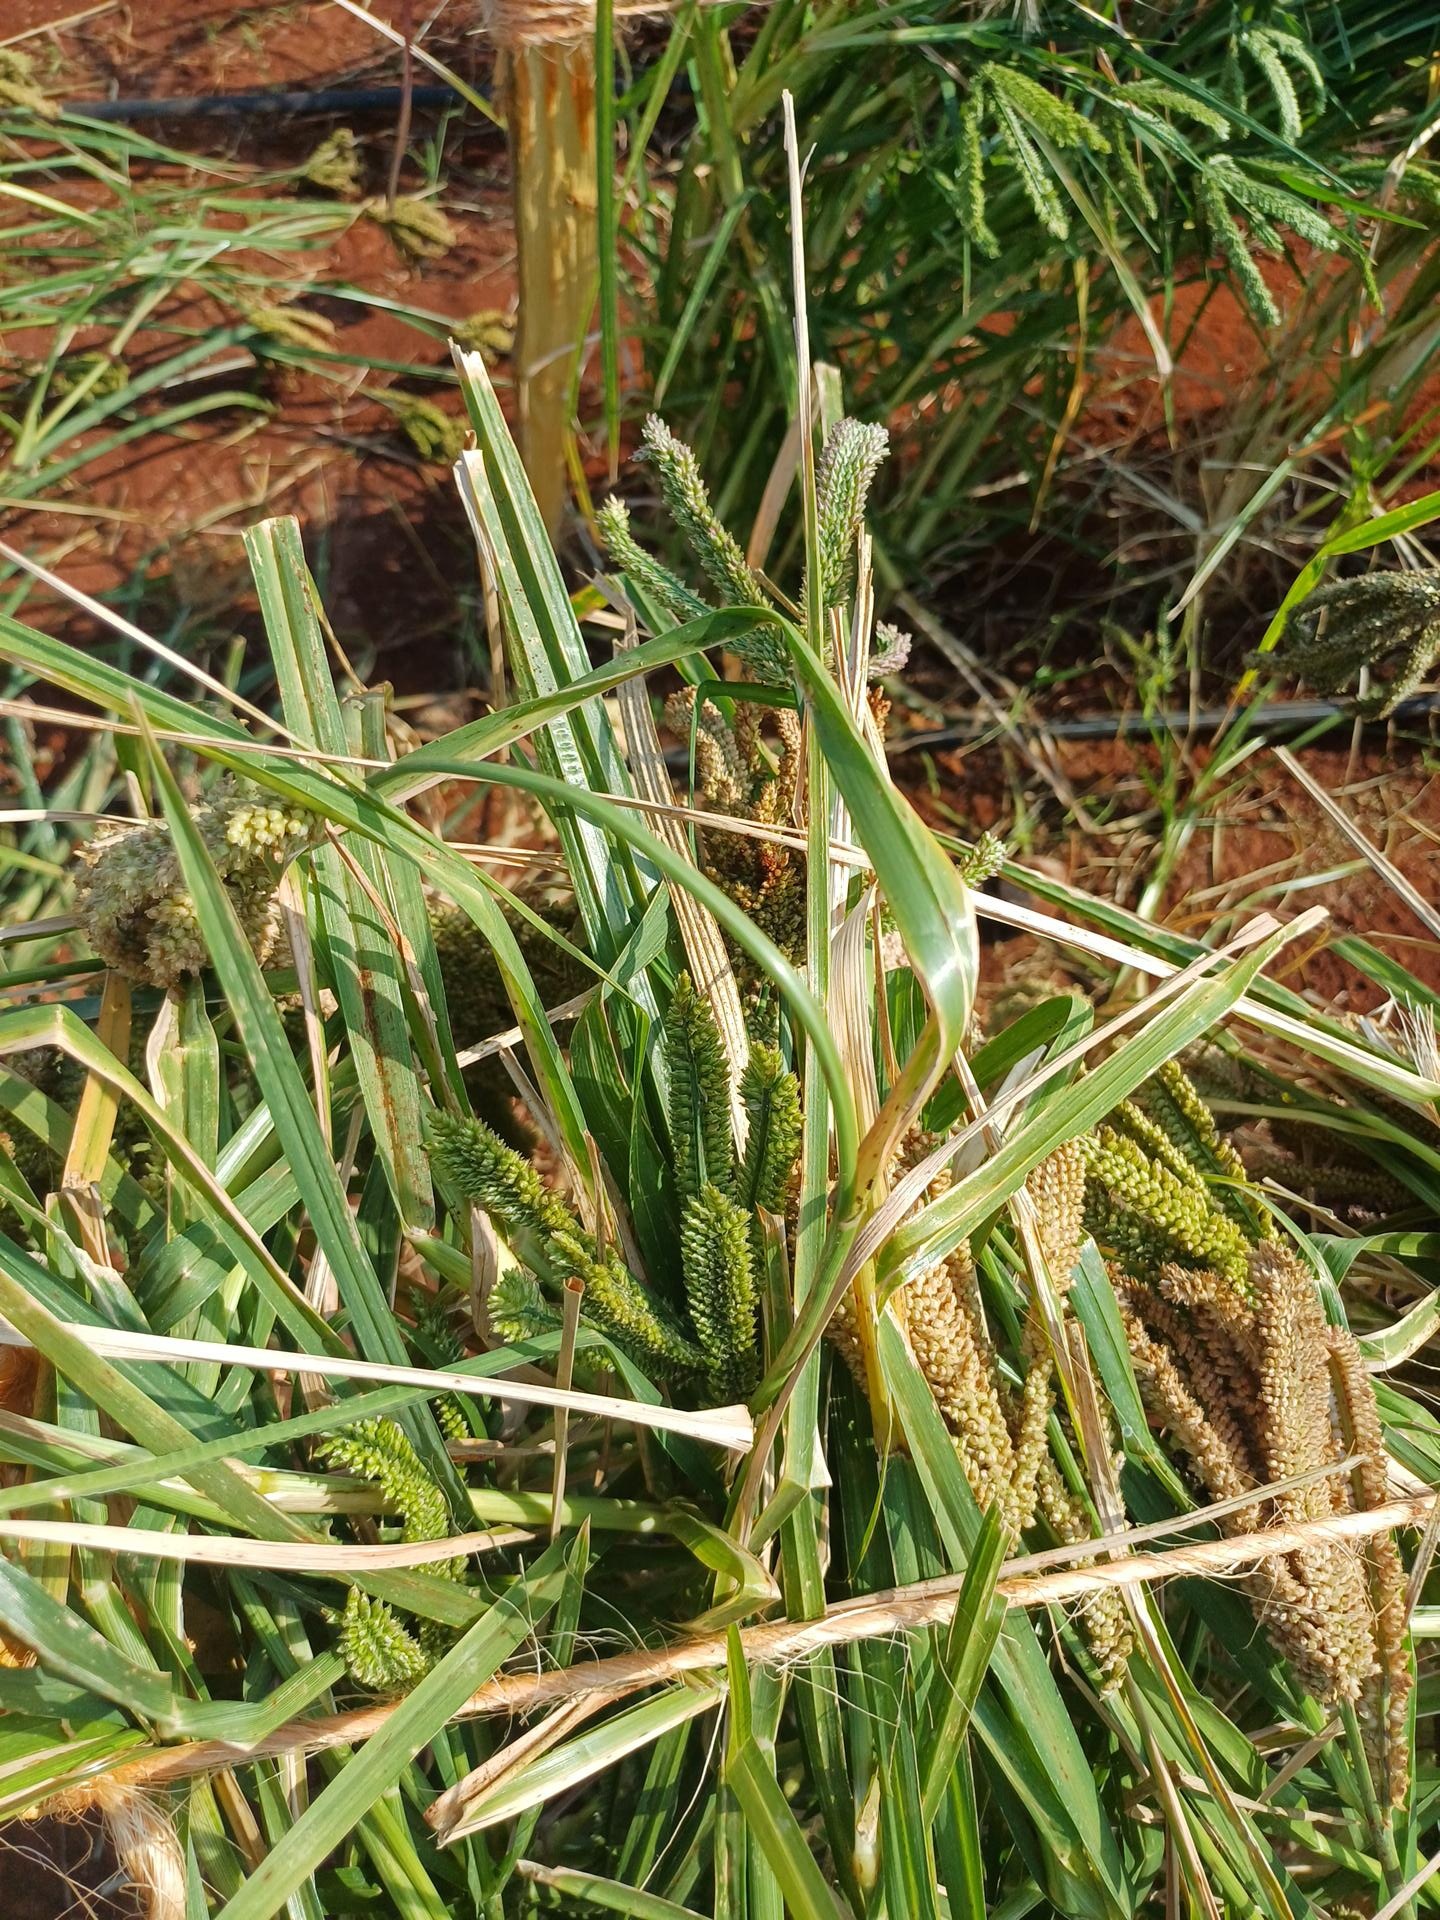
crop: finger millet
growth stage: filling grain
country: Kenya
